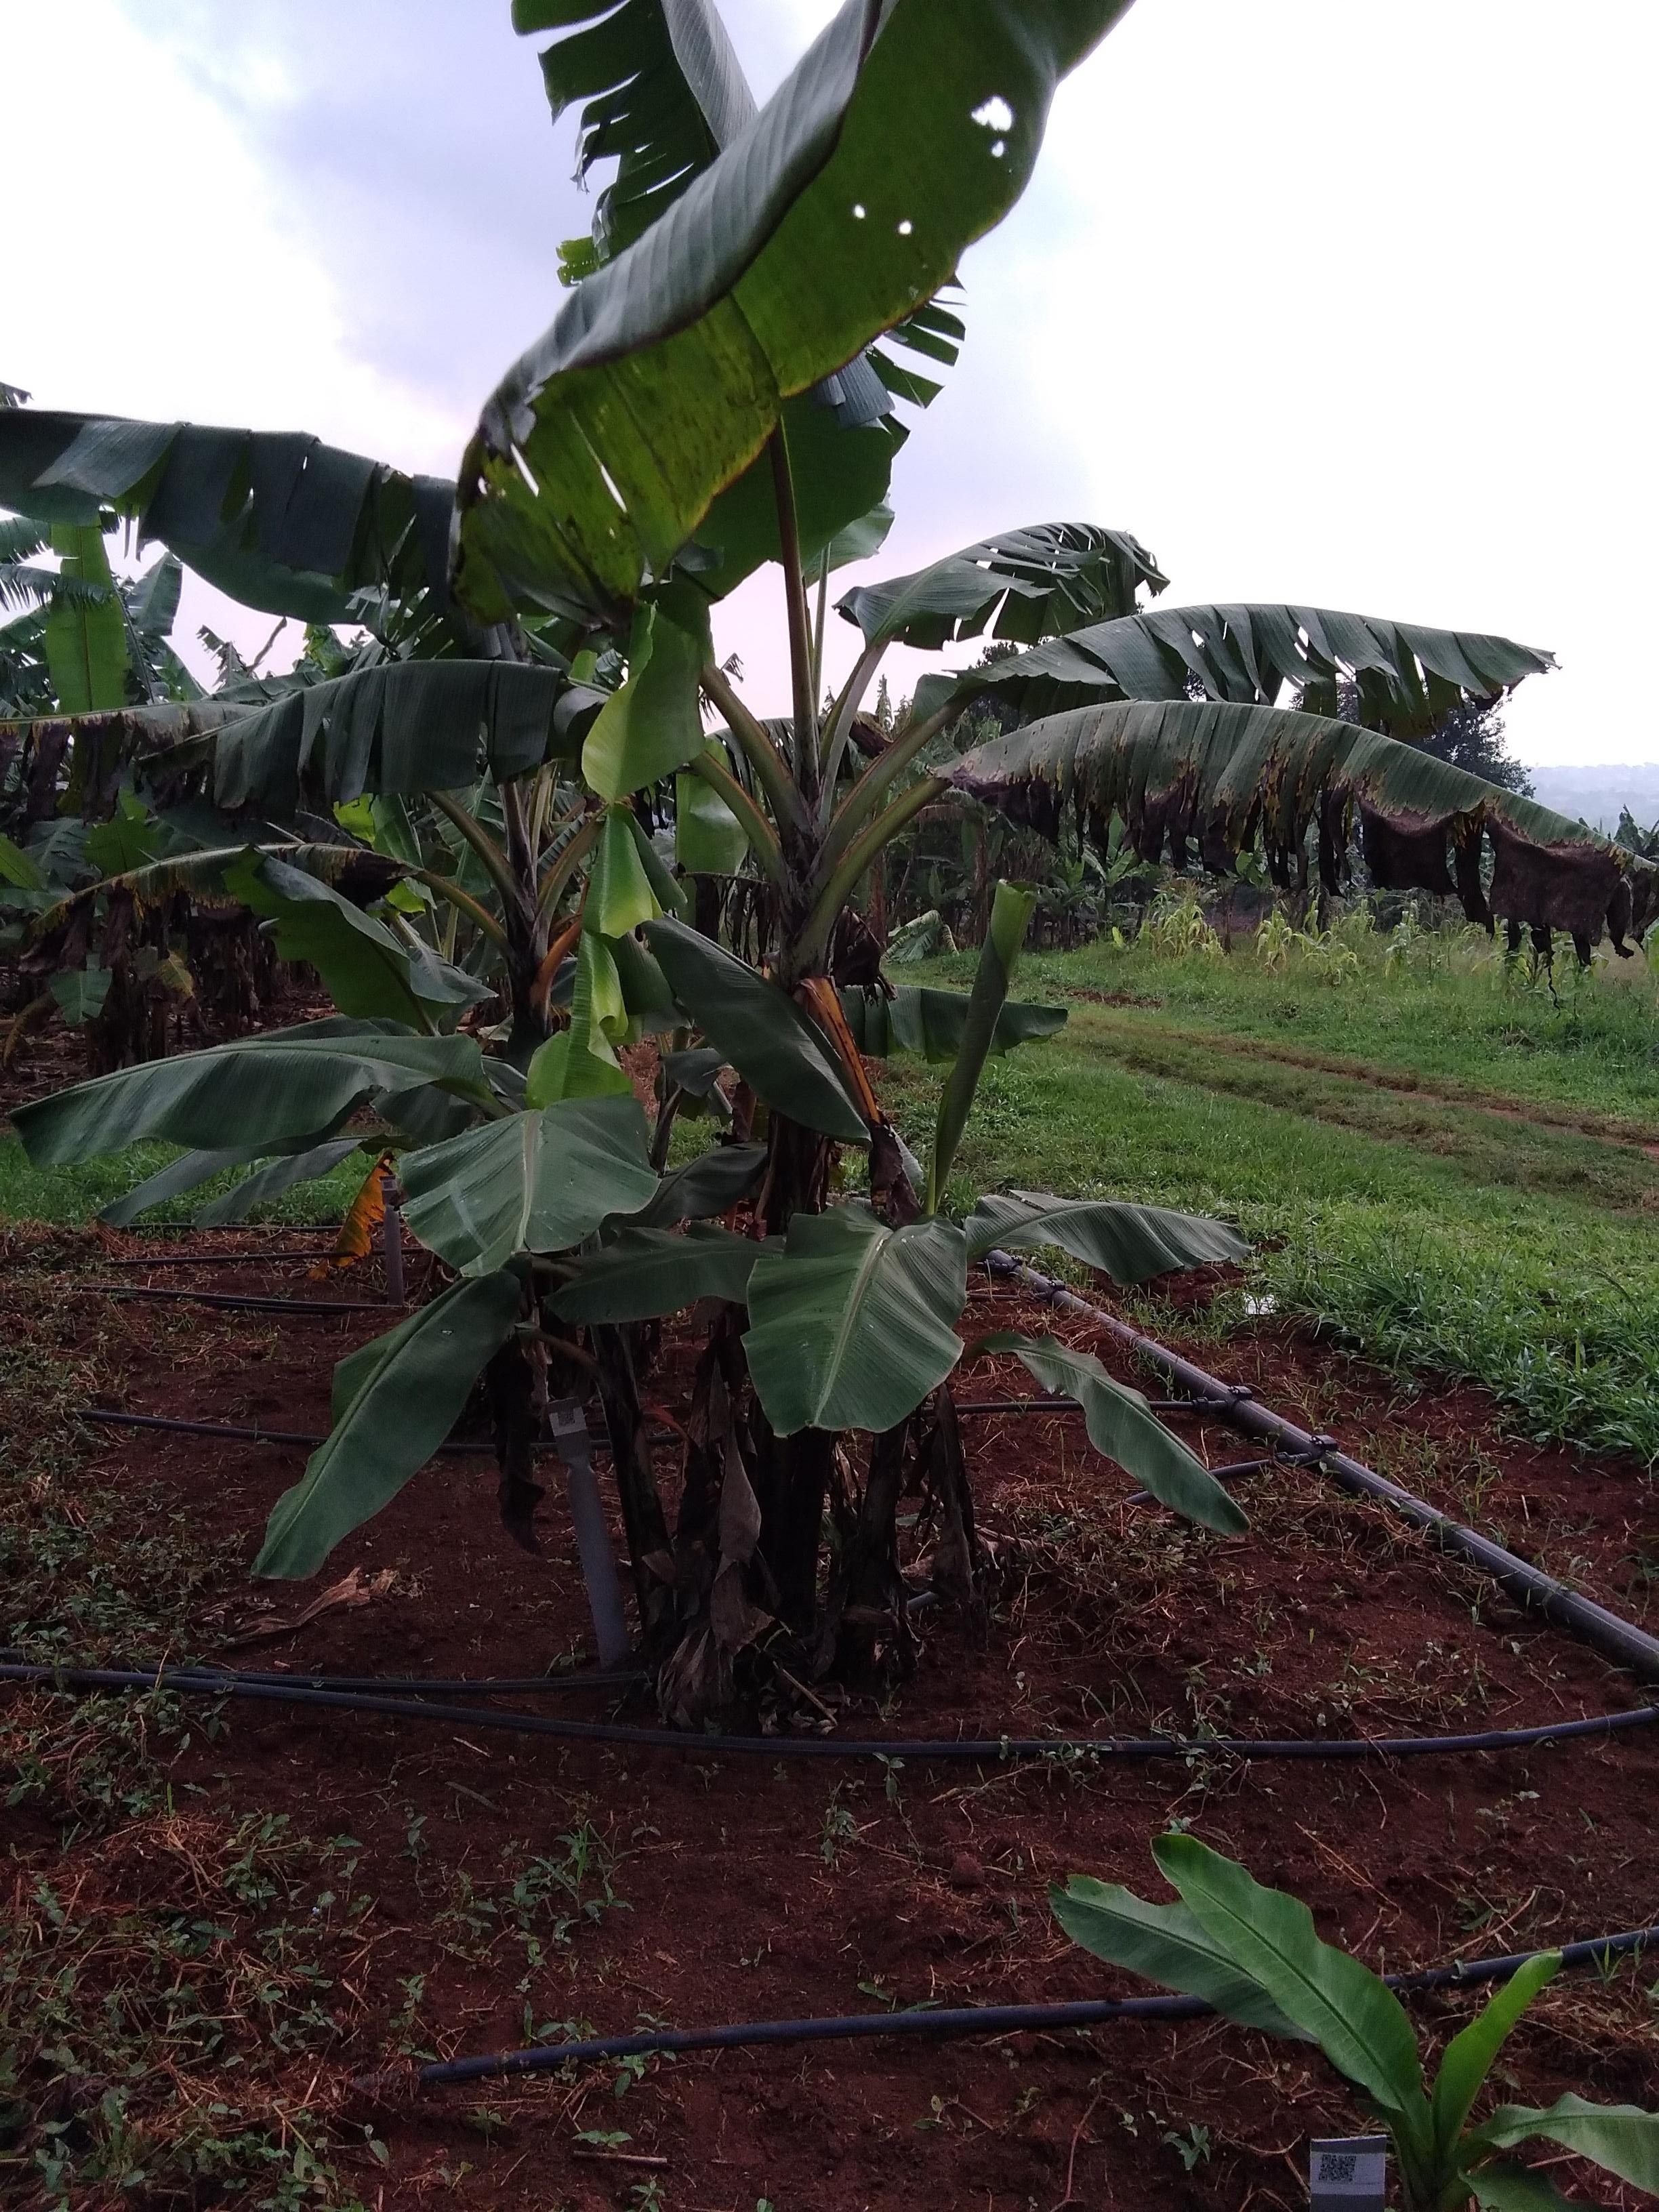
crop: banana
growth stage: vegetative
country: Tanzania
